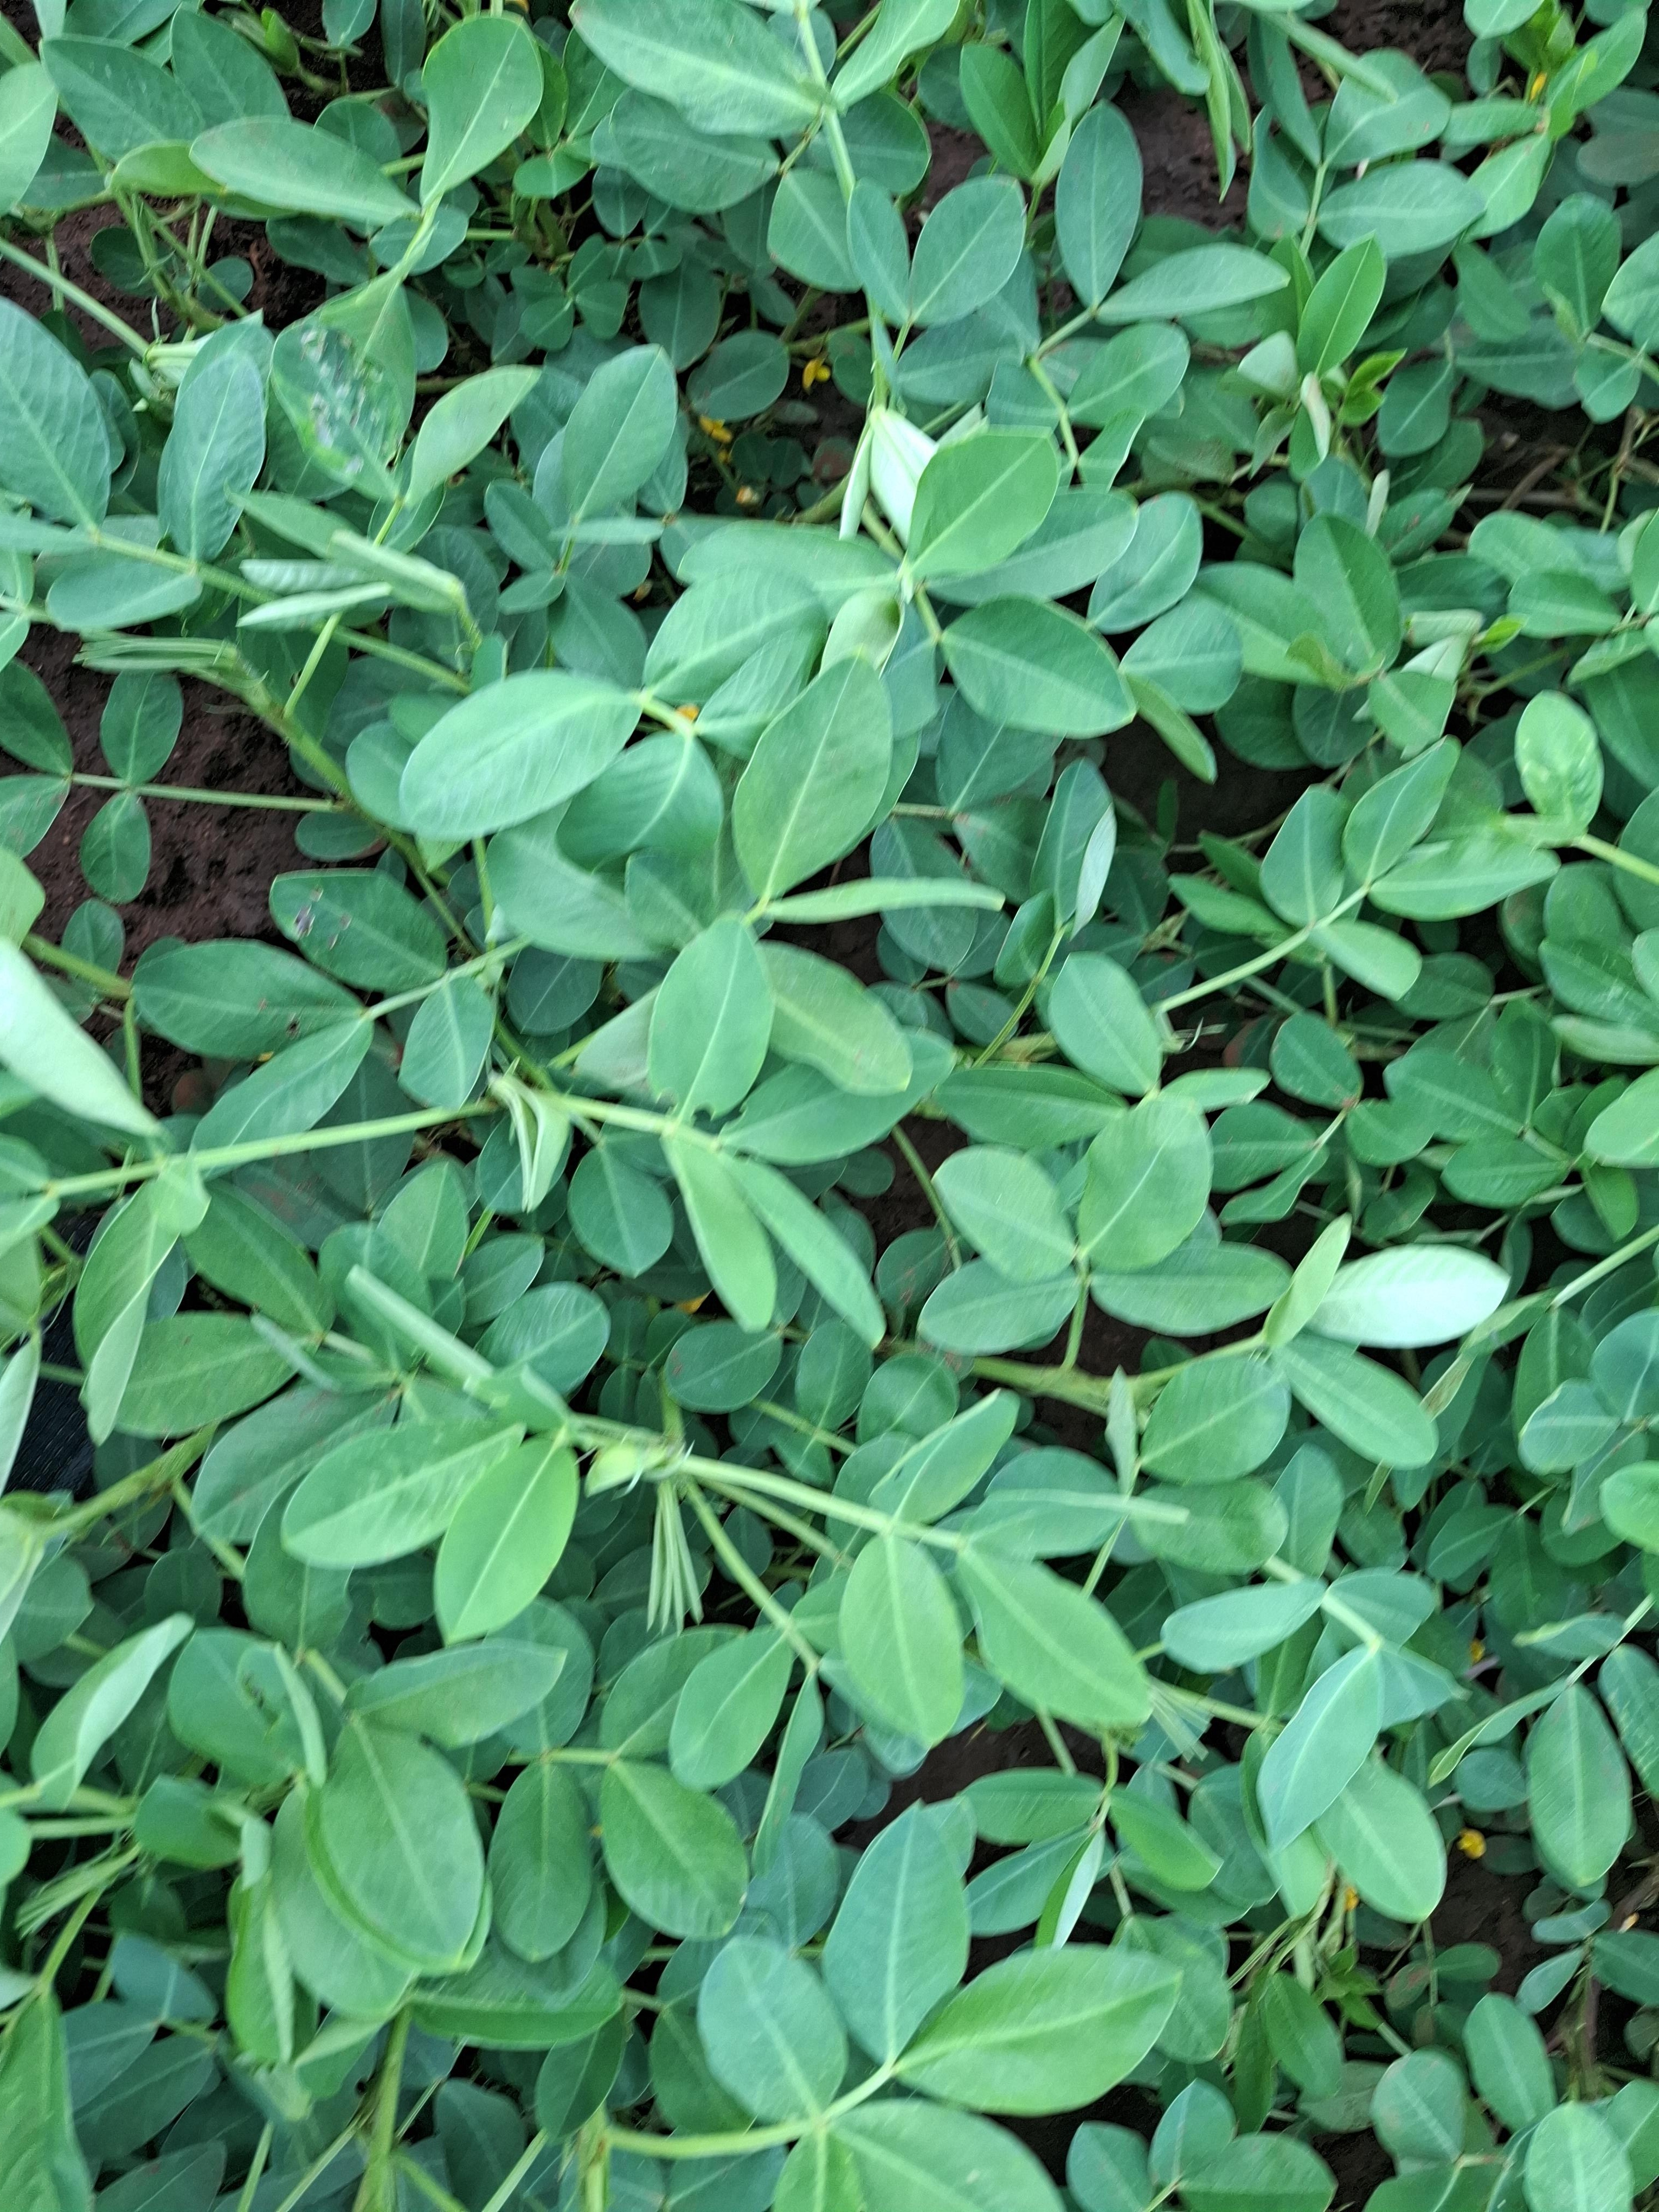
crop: groundnut
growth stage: flowering
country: Kenya
